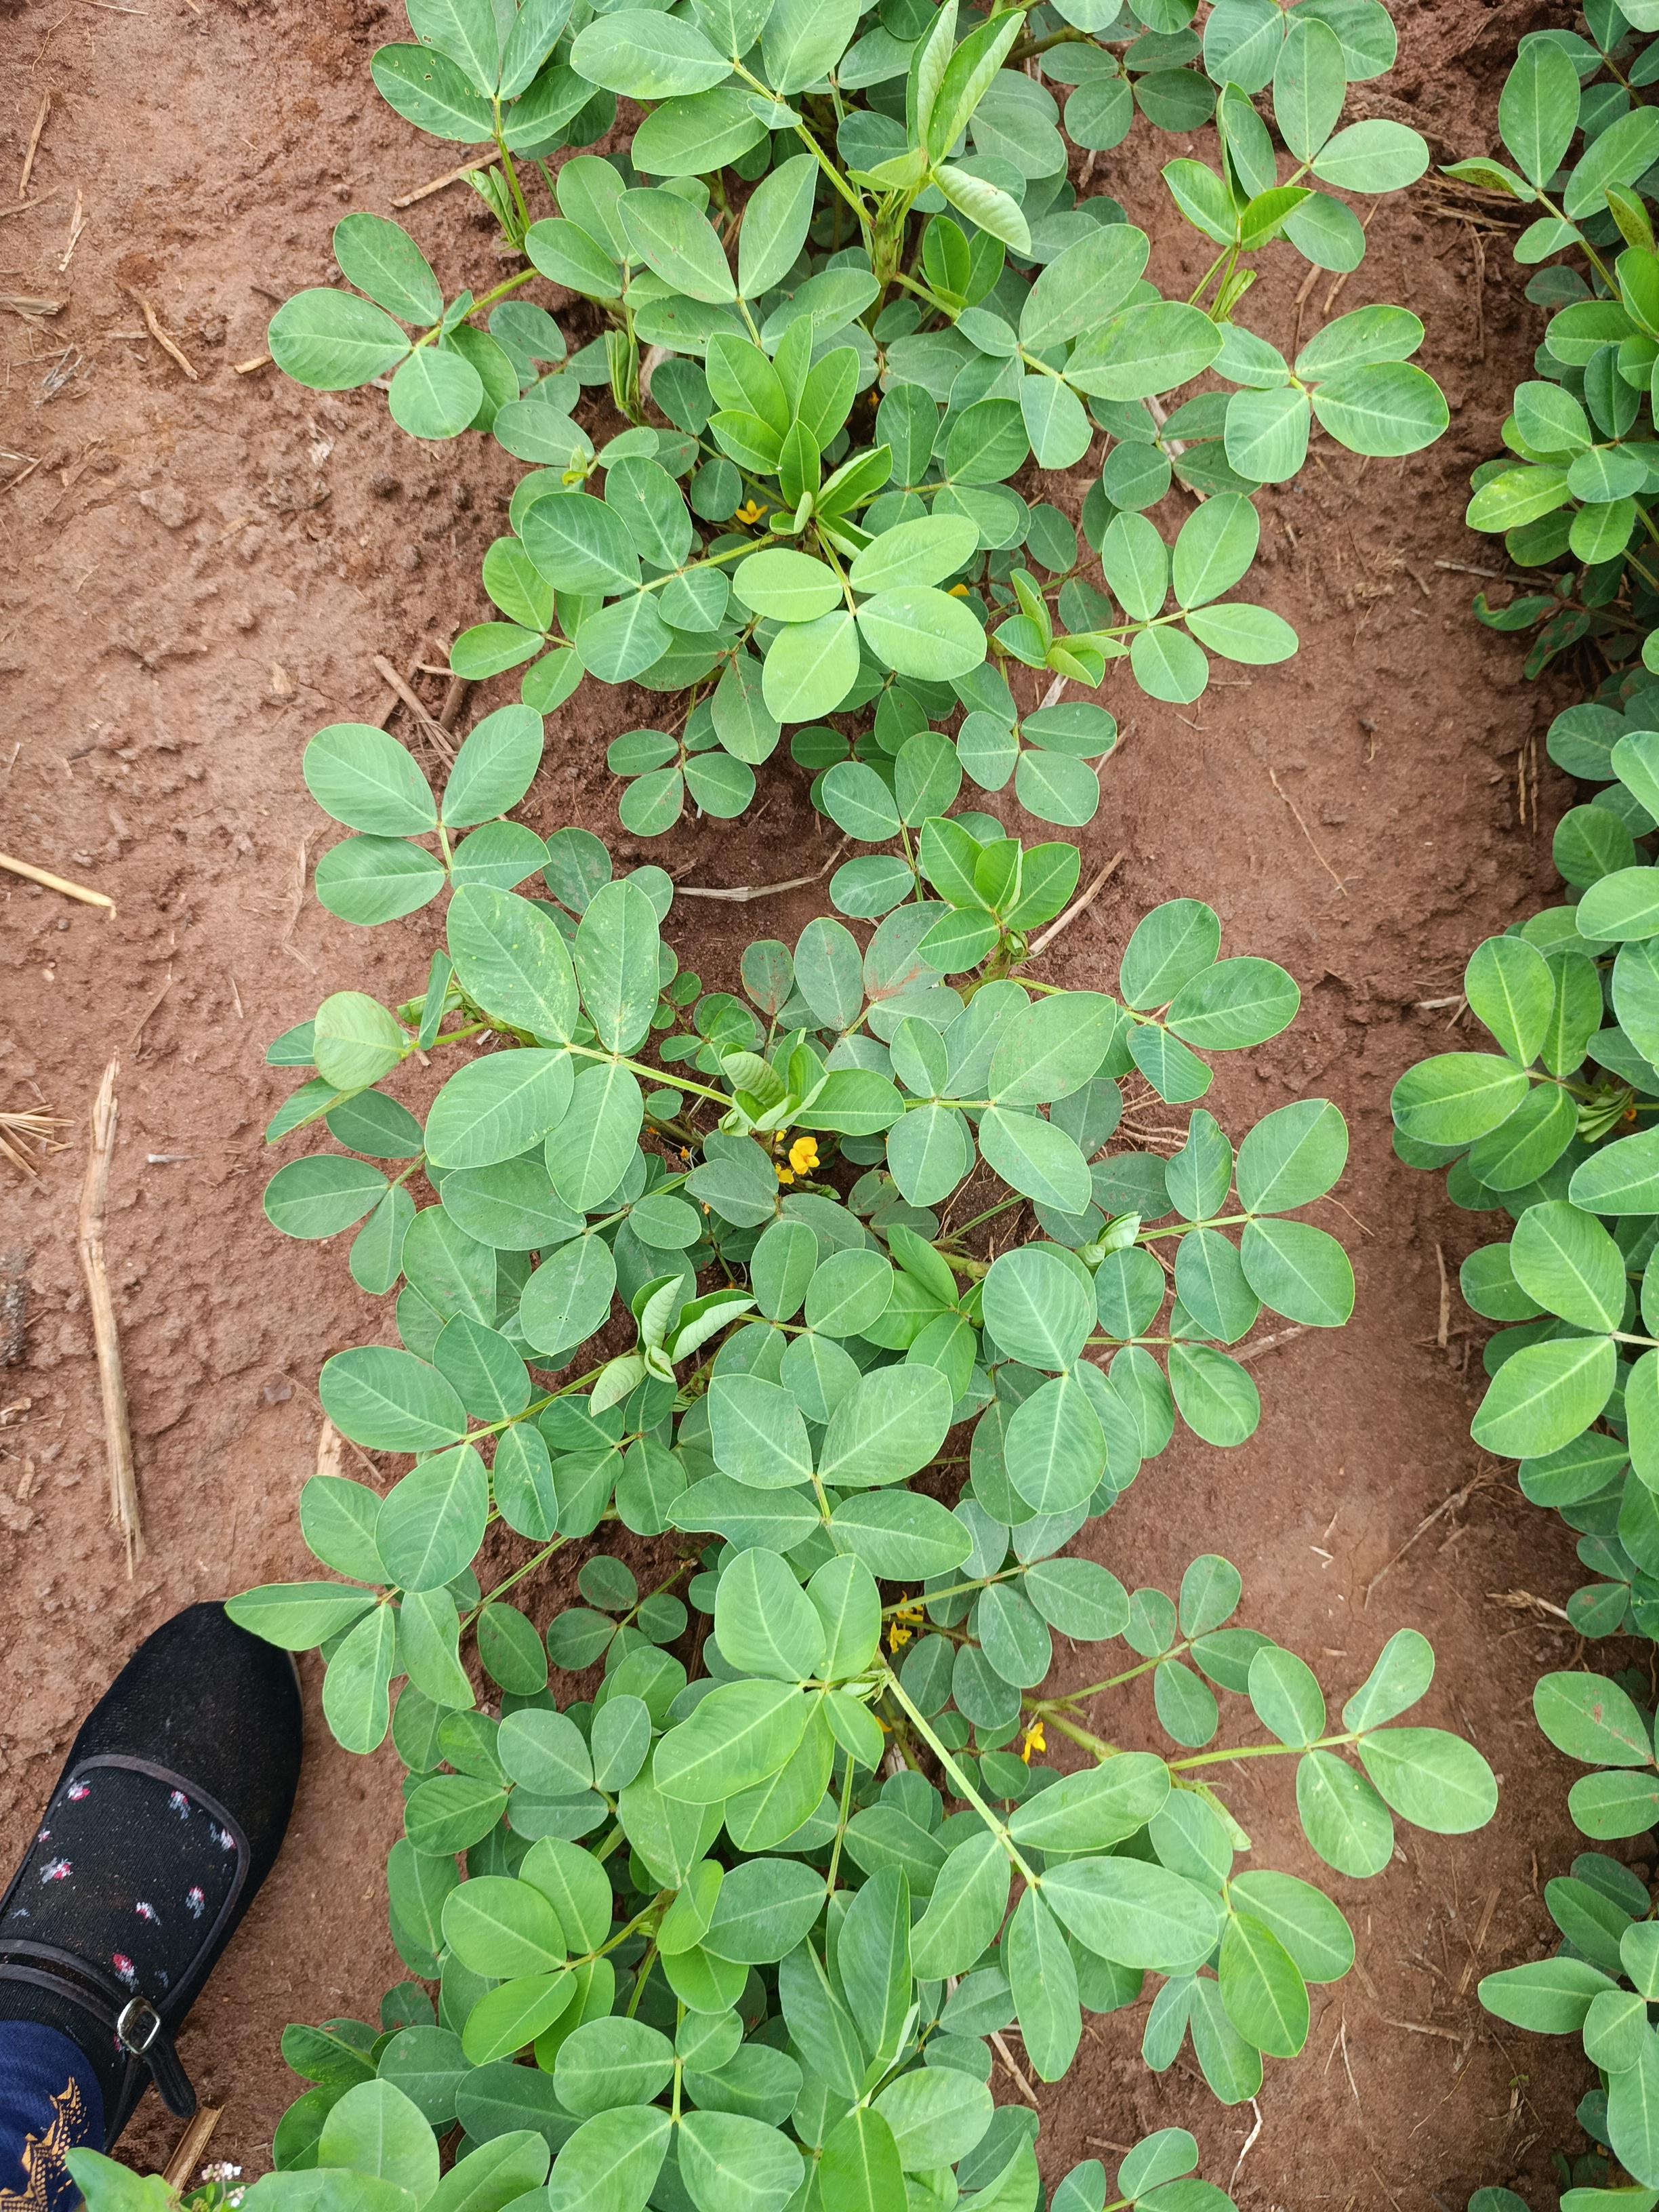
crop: groundnut
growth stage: flowering
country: Kenya
